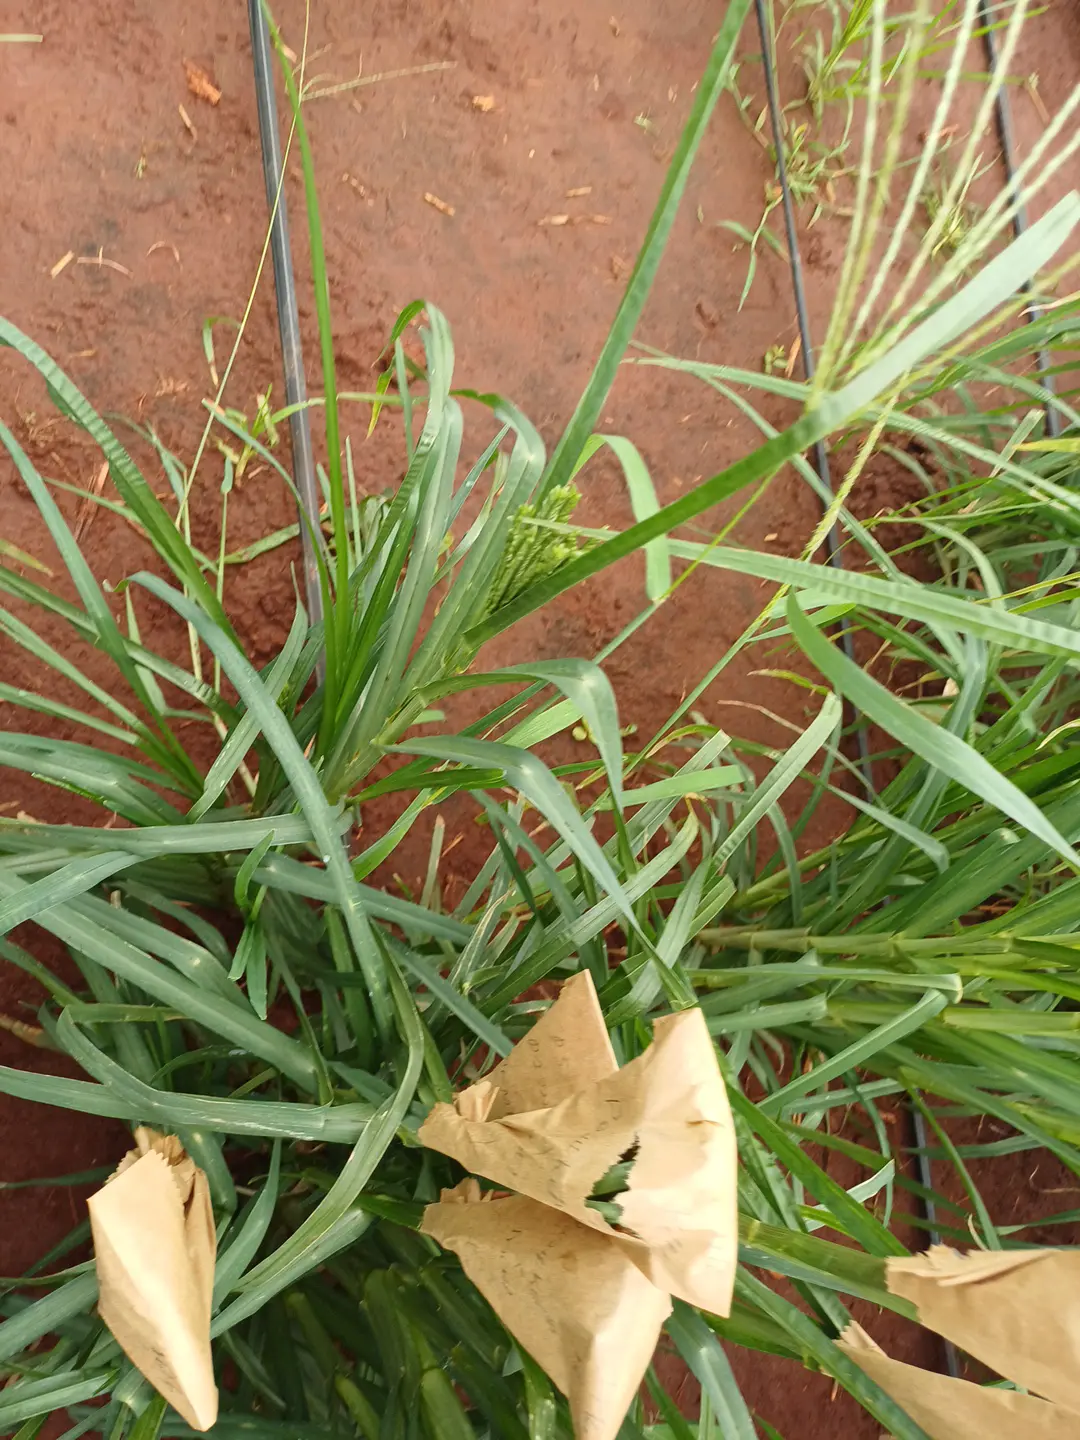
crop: finger millet
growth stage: heading tuber
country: Kenya
